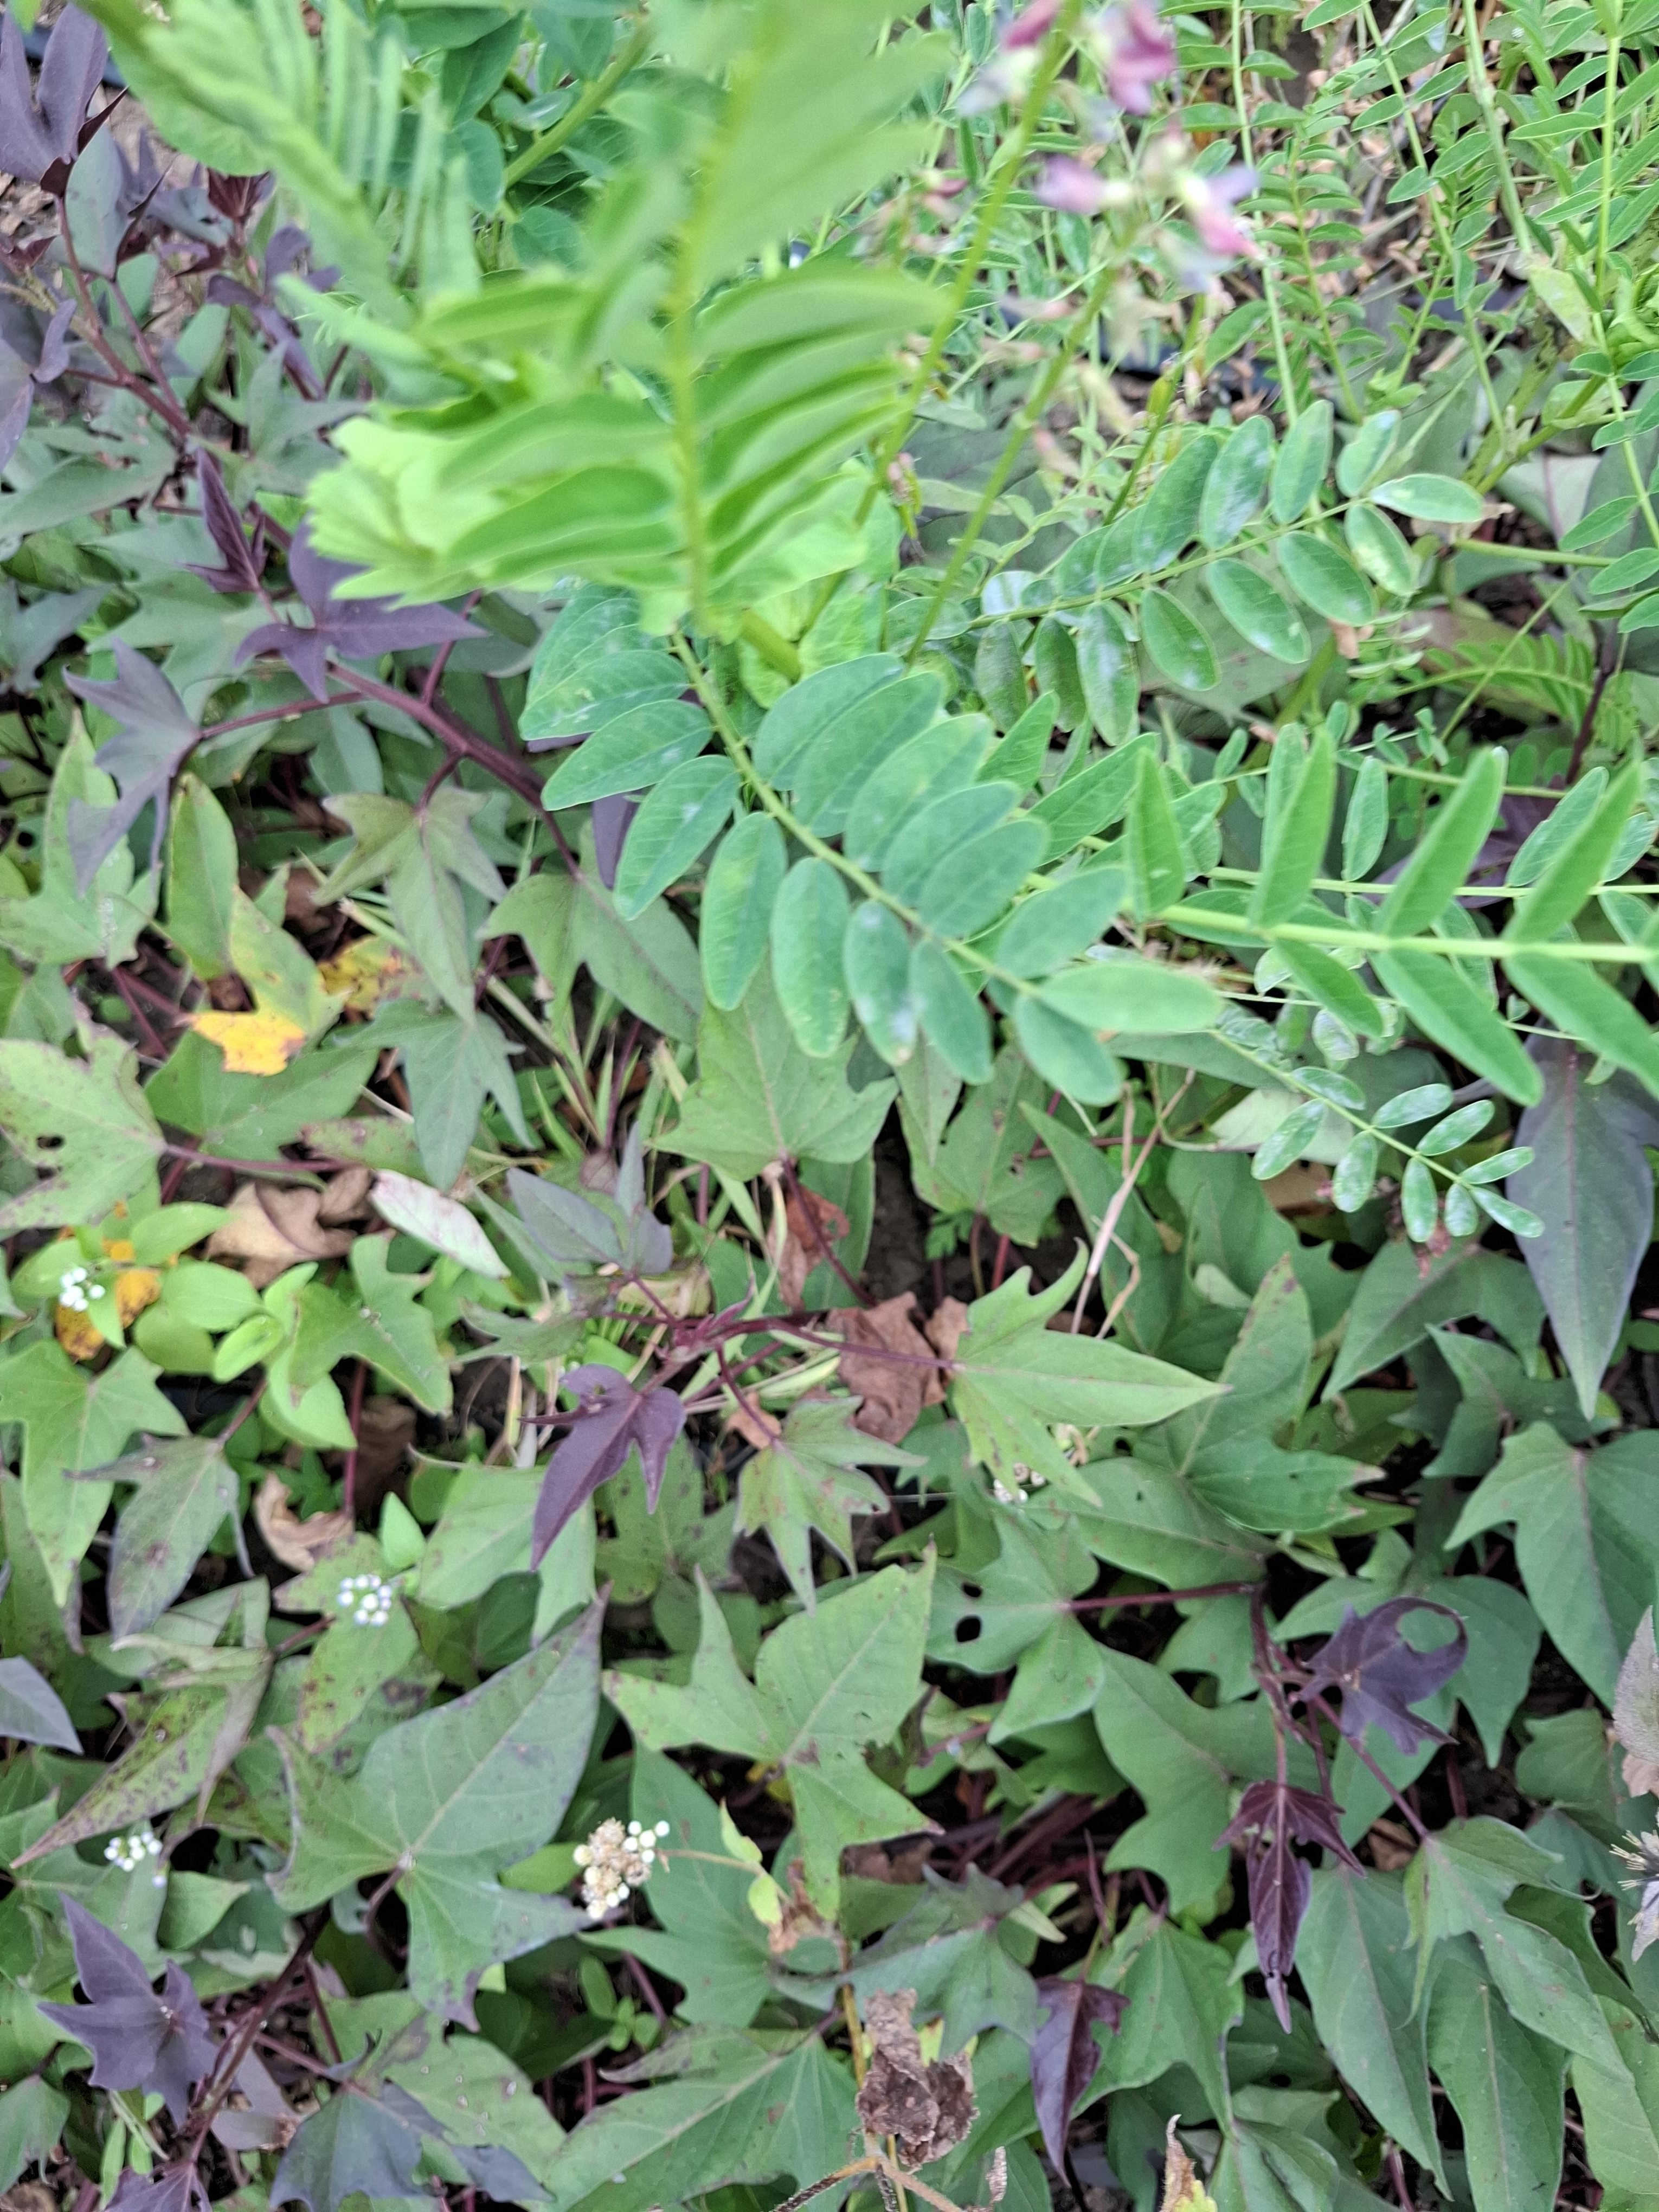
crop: sweet potato
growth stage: flowering
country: Tanzania
